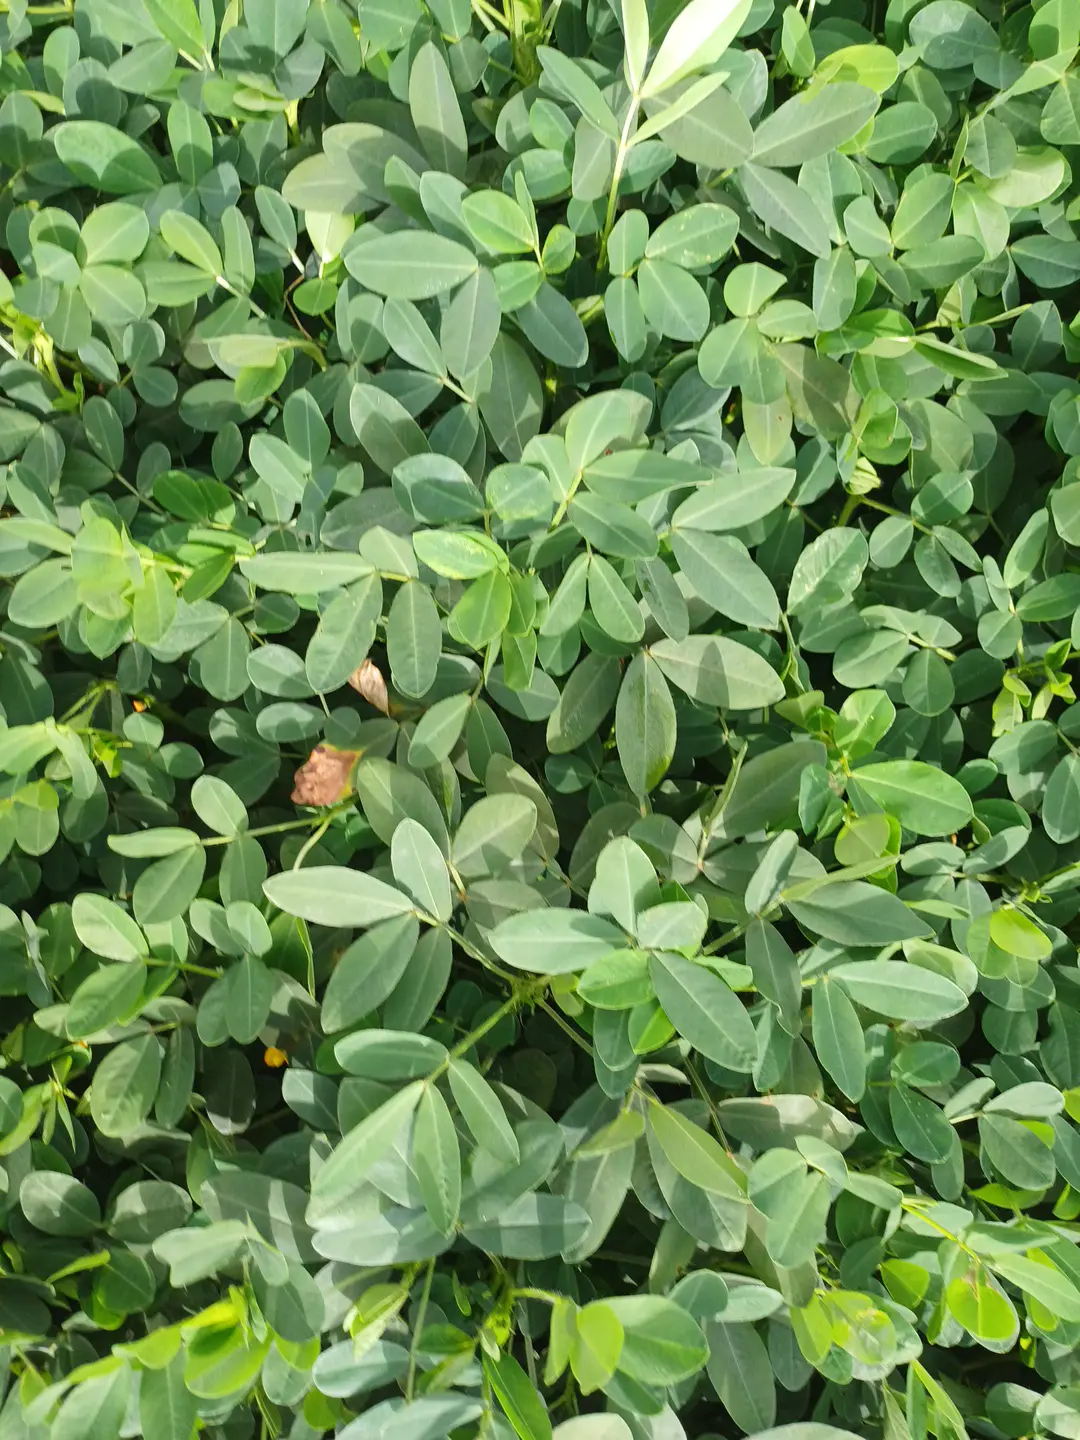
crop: groundnut
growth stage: pegging
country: Kenya
